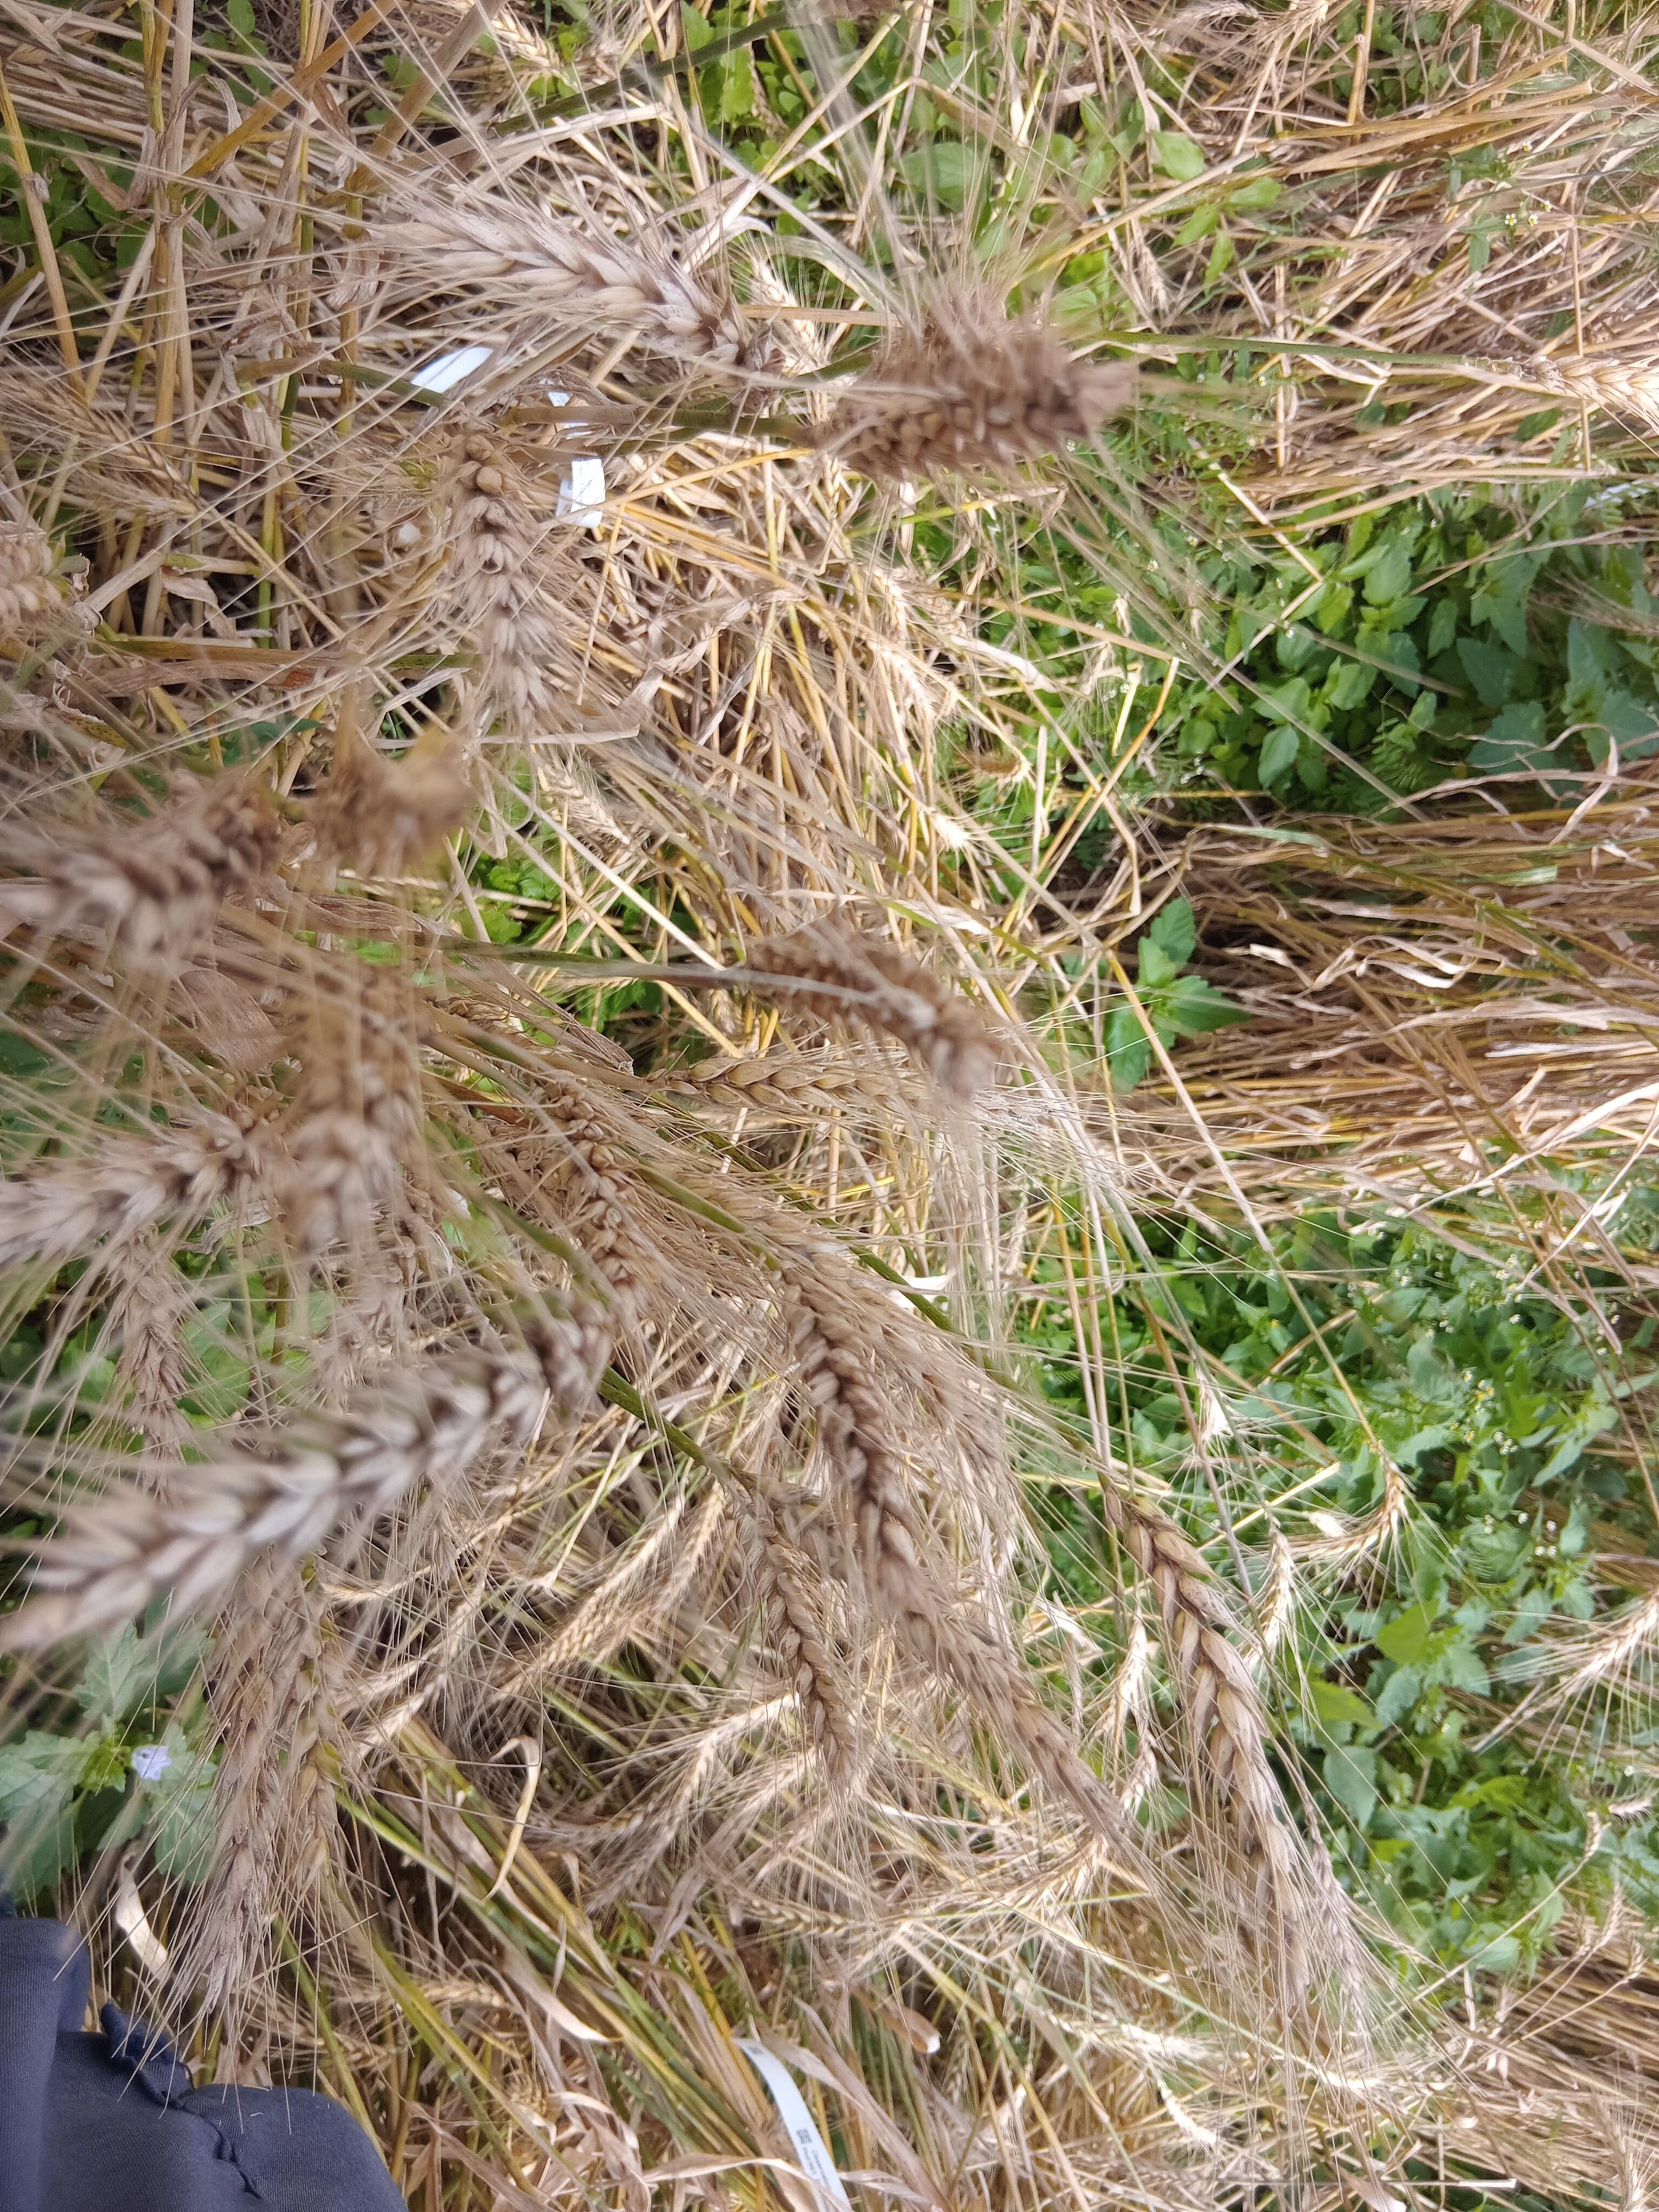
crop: wheat
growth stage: maturity
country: Kenya
